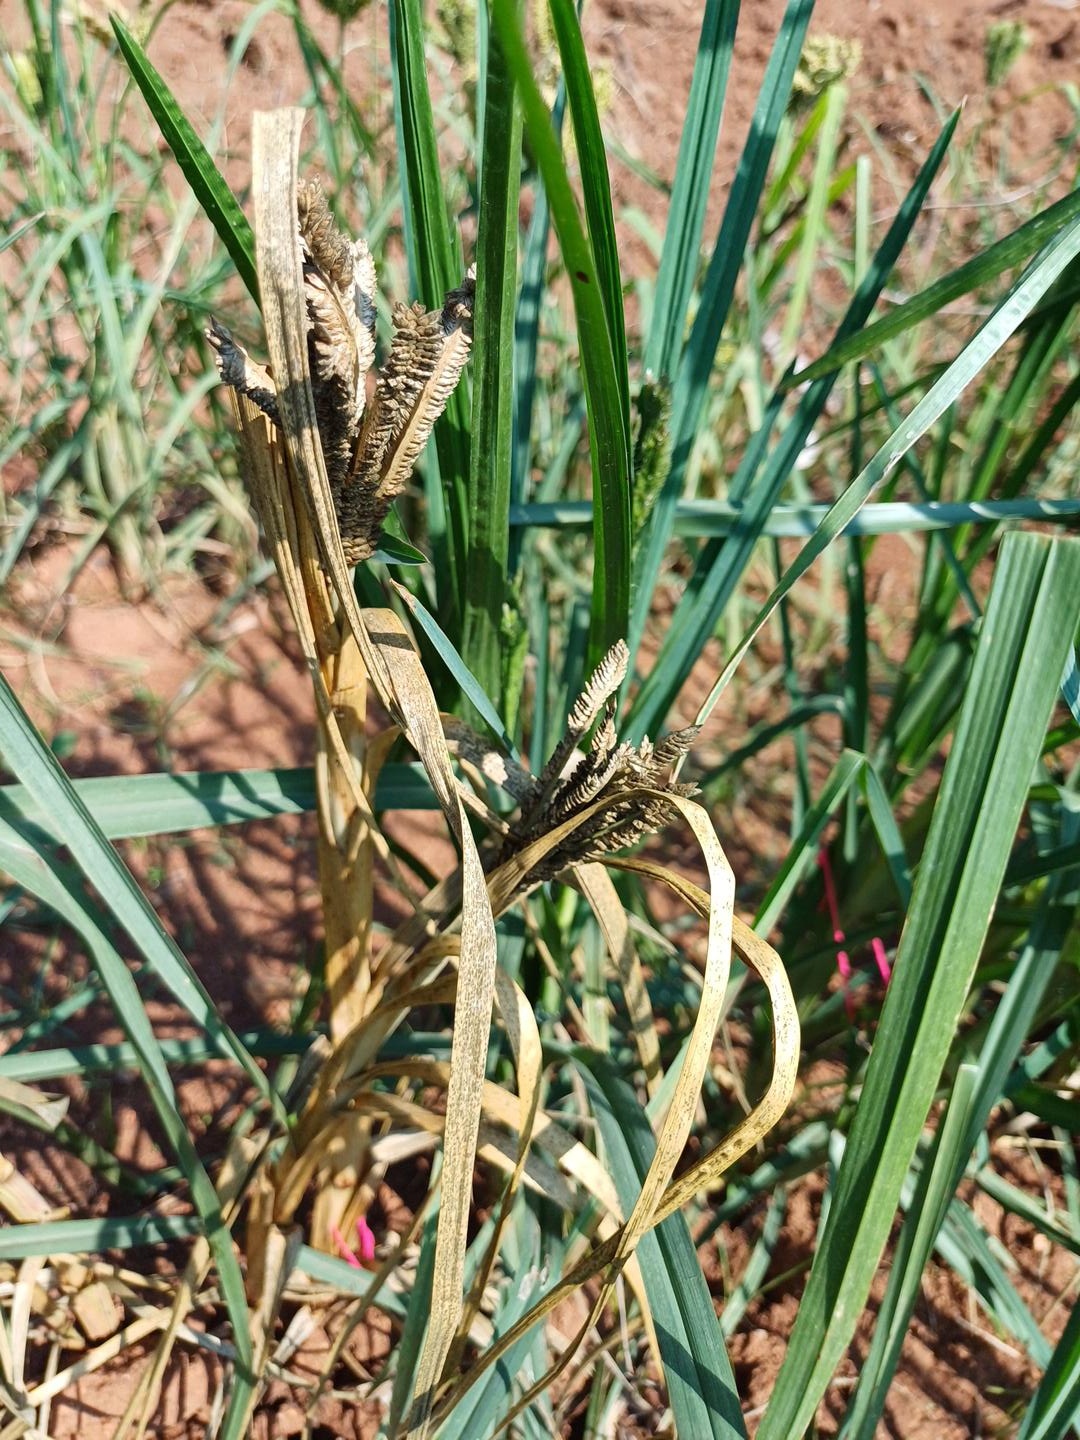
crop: finger millet
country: Kenya
